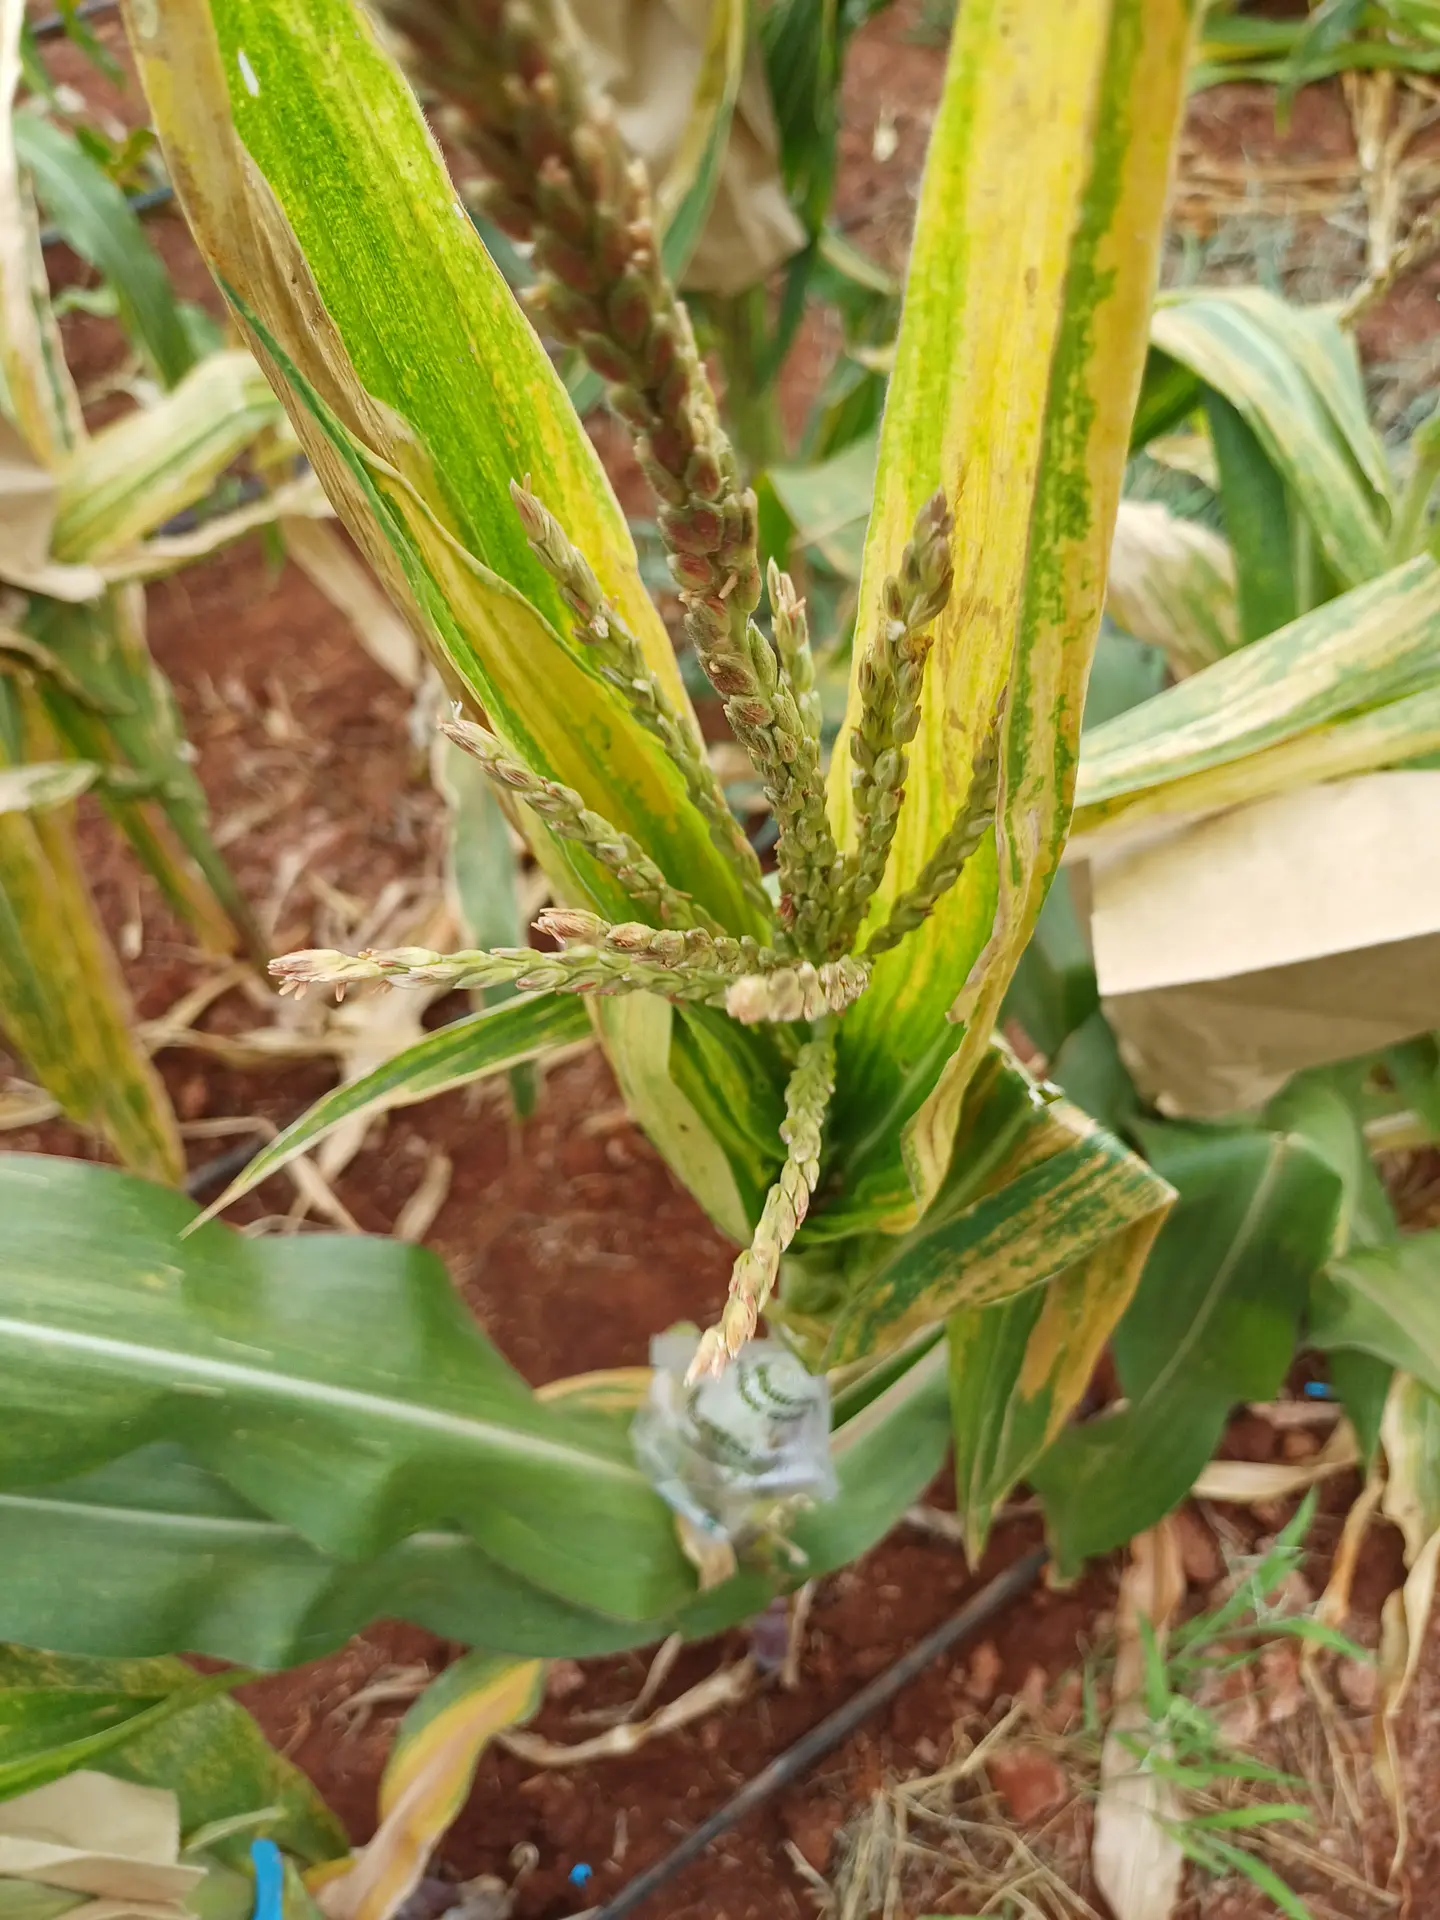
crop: maize
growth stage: flowering
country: Kenya
